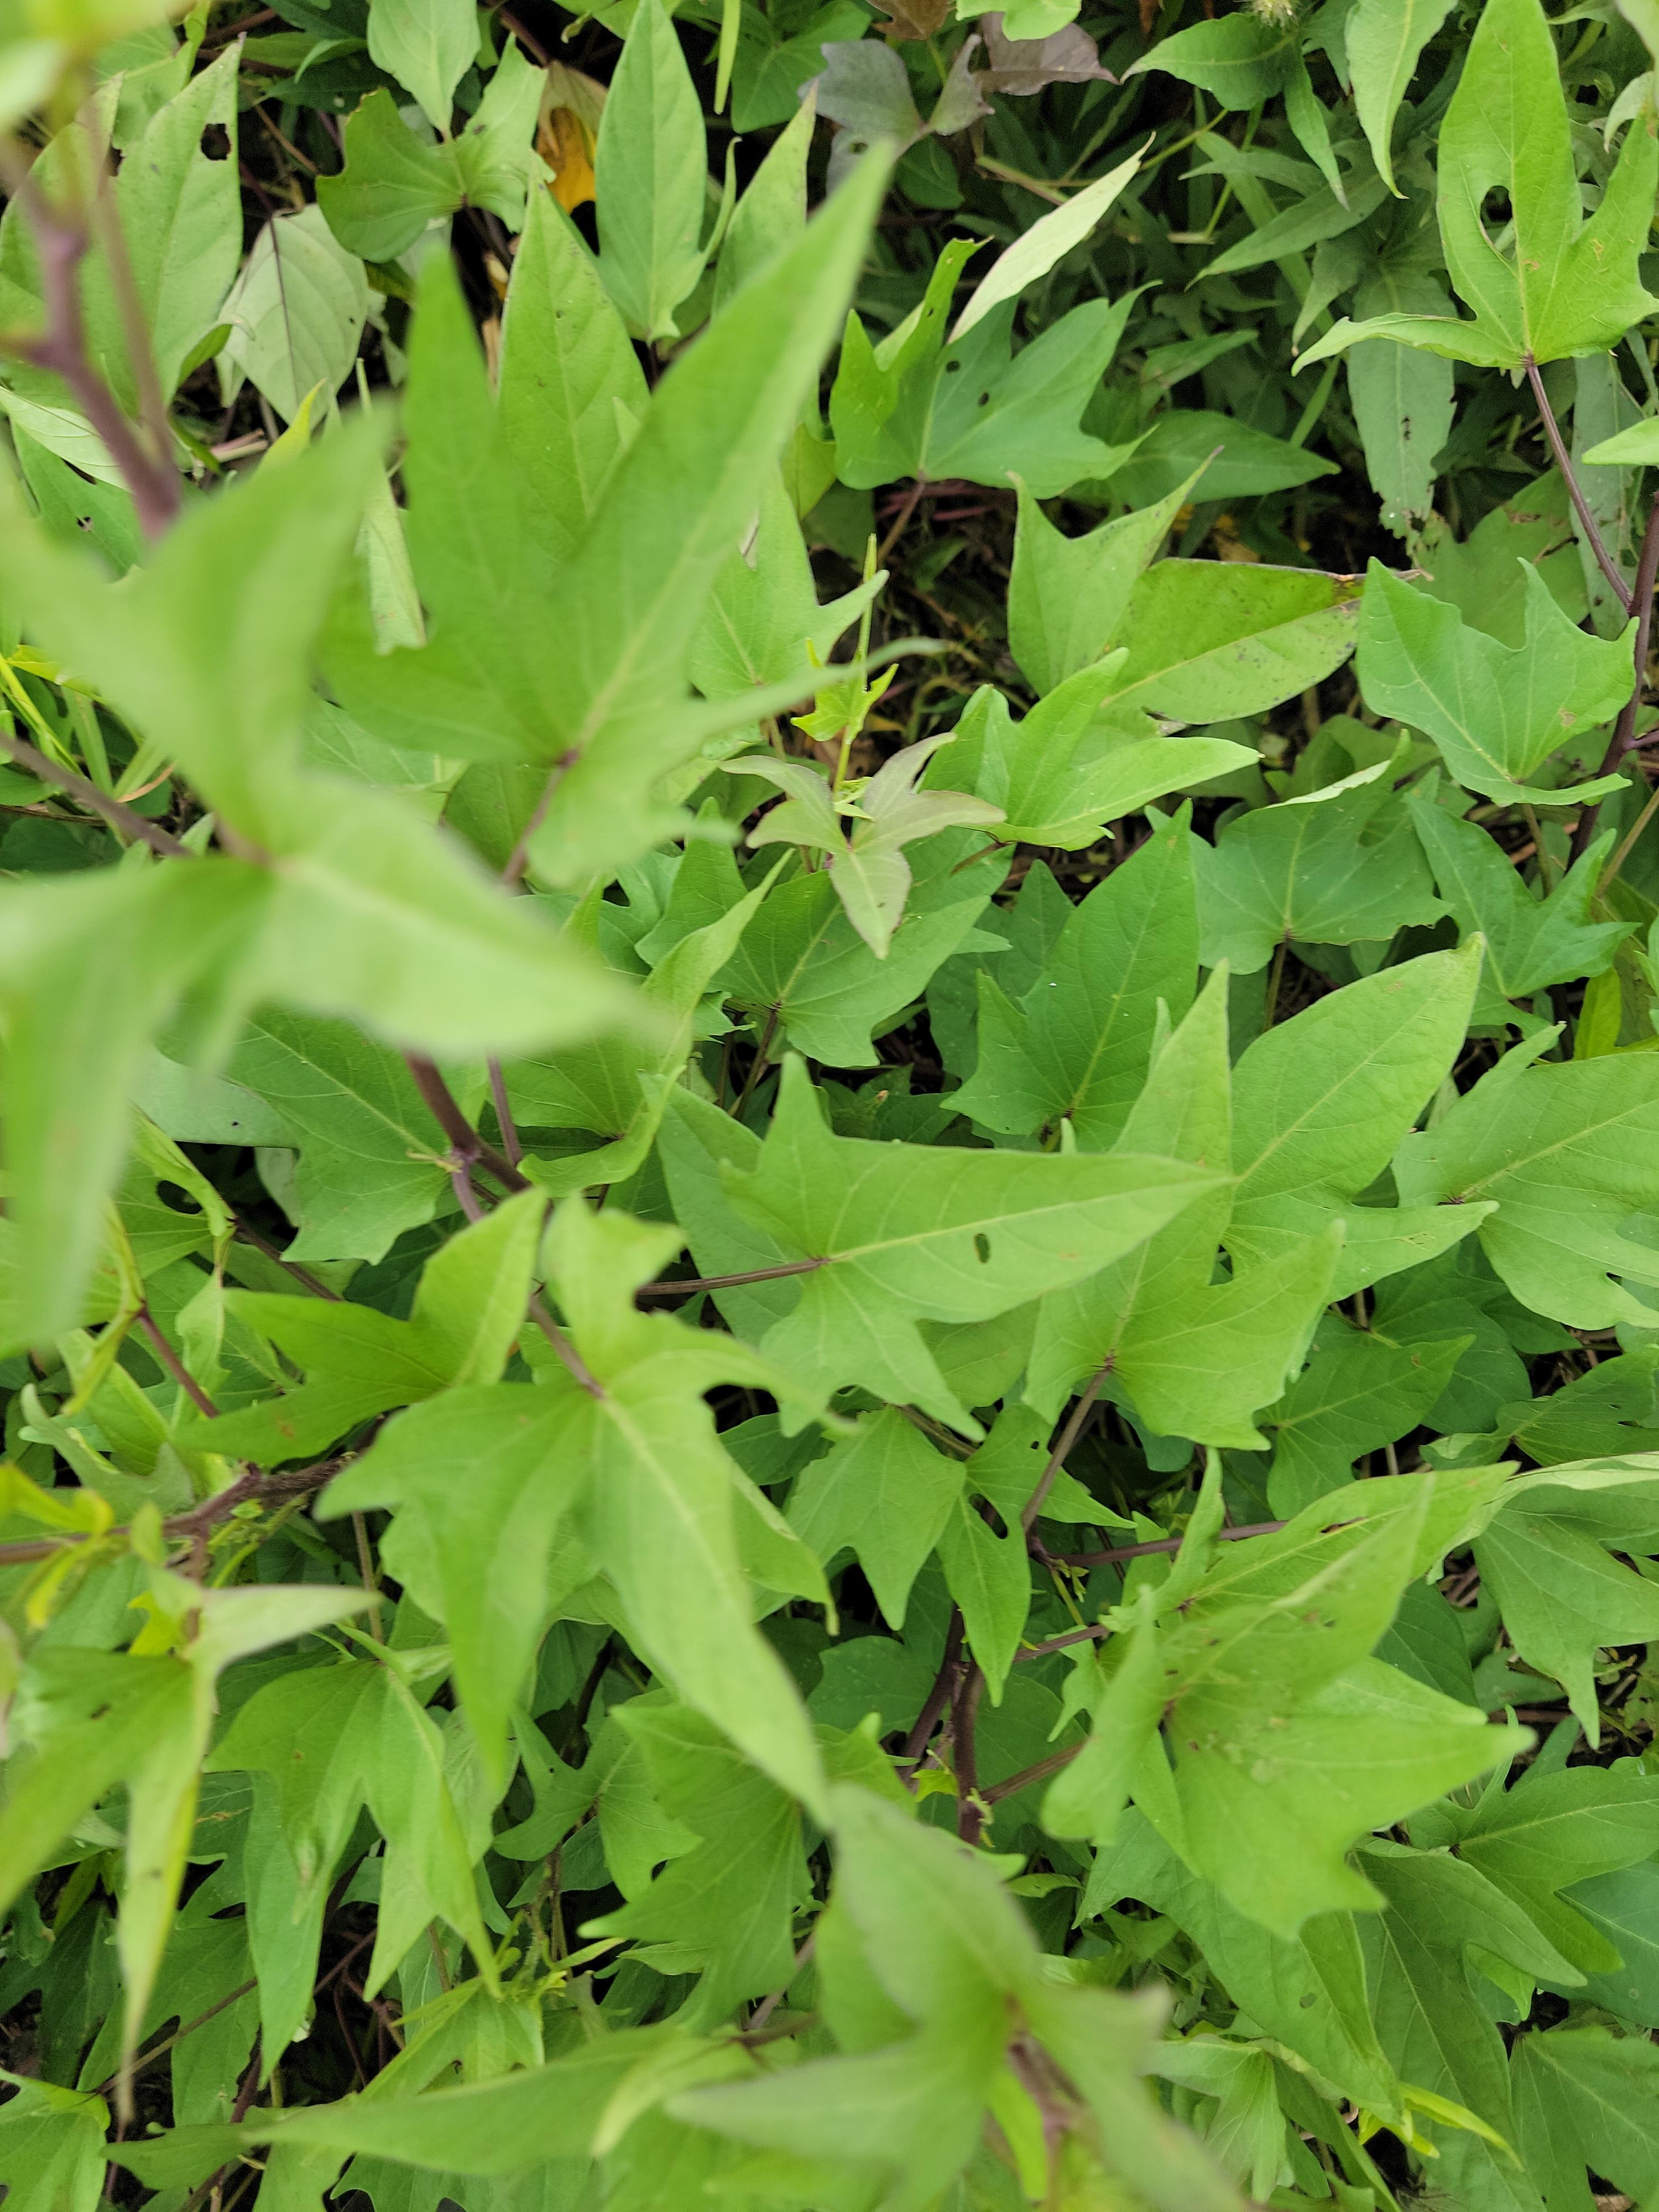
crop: sweet potato
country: Tanzania
